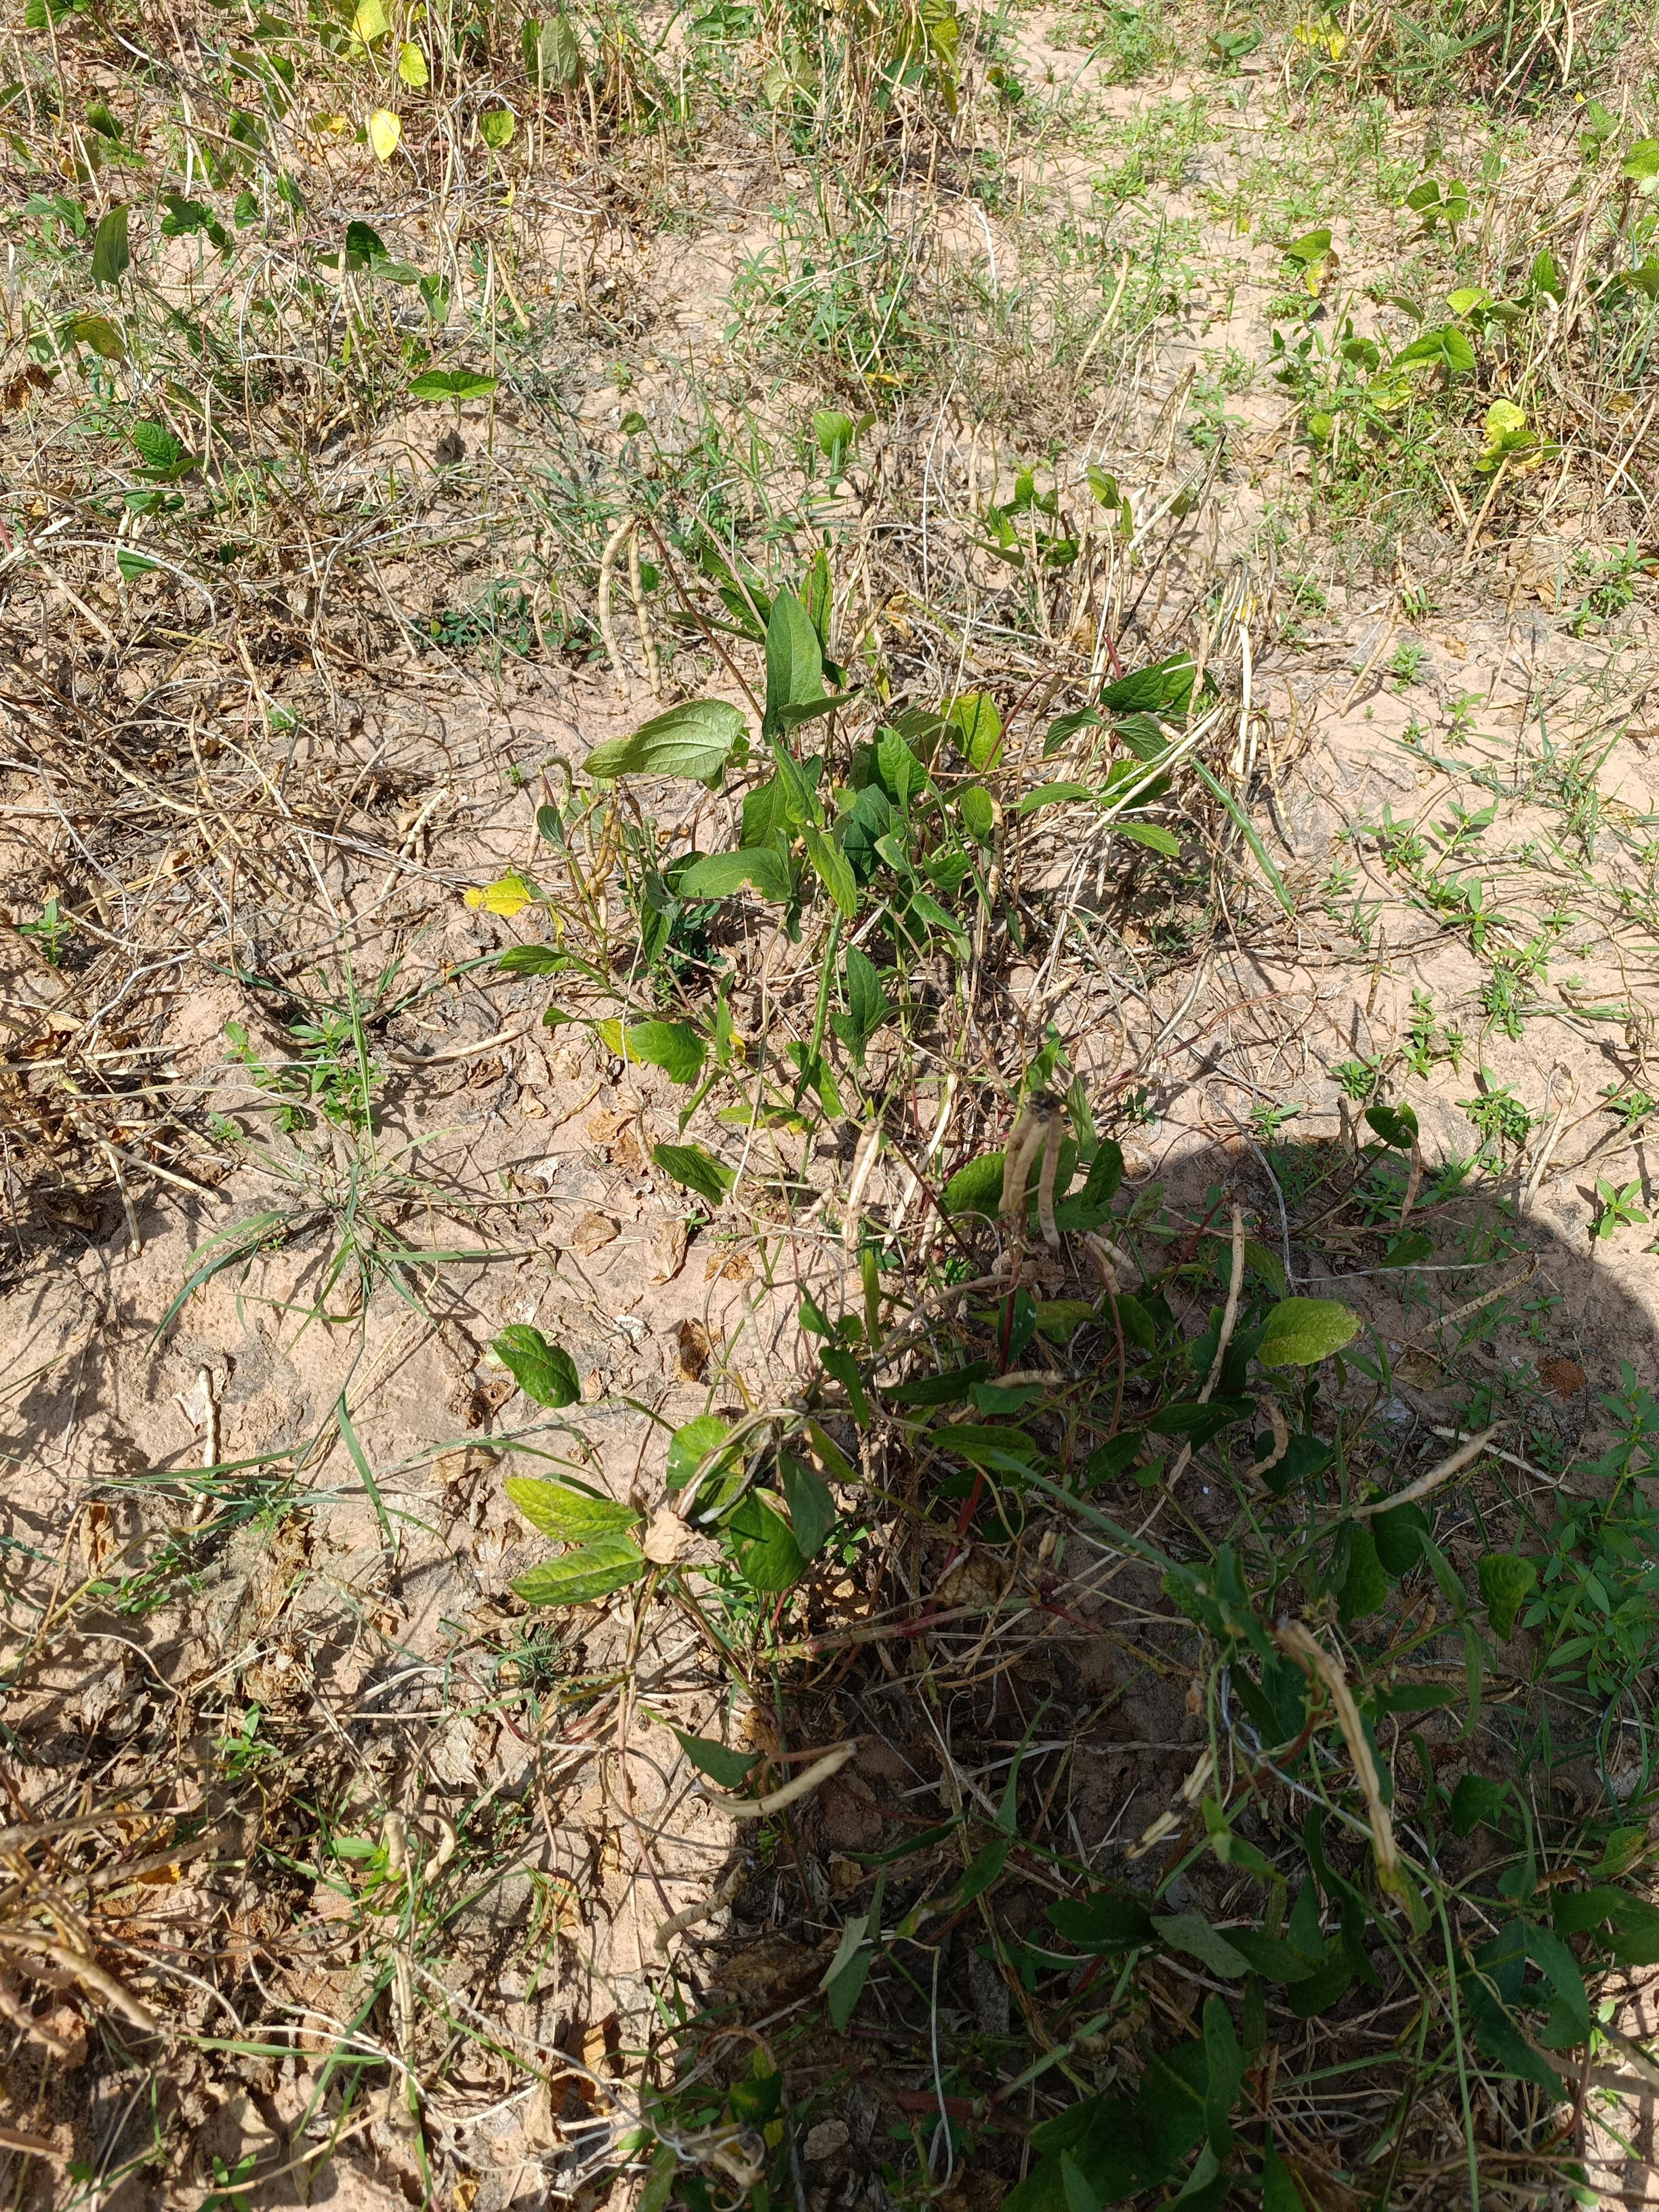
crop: cowpea
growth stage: maturity
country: Nigeria
